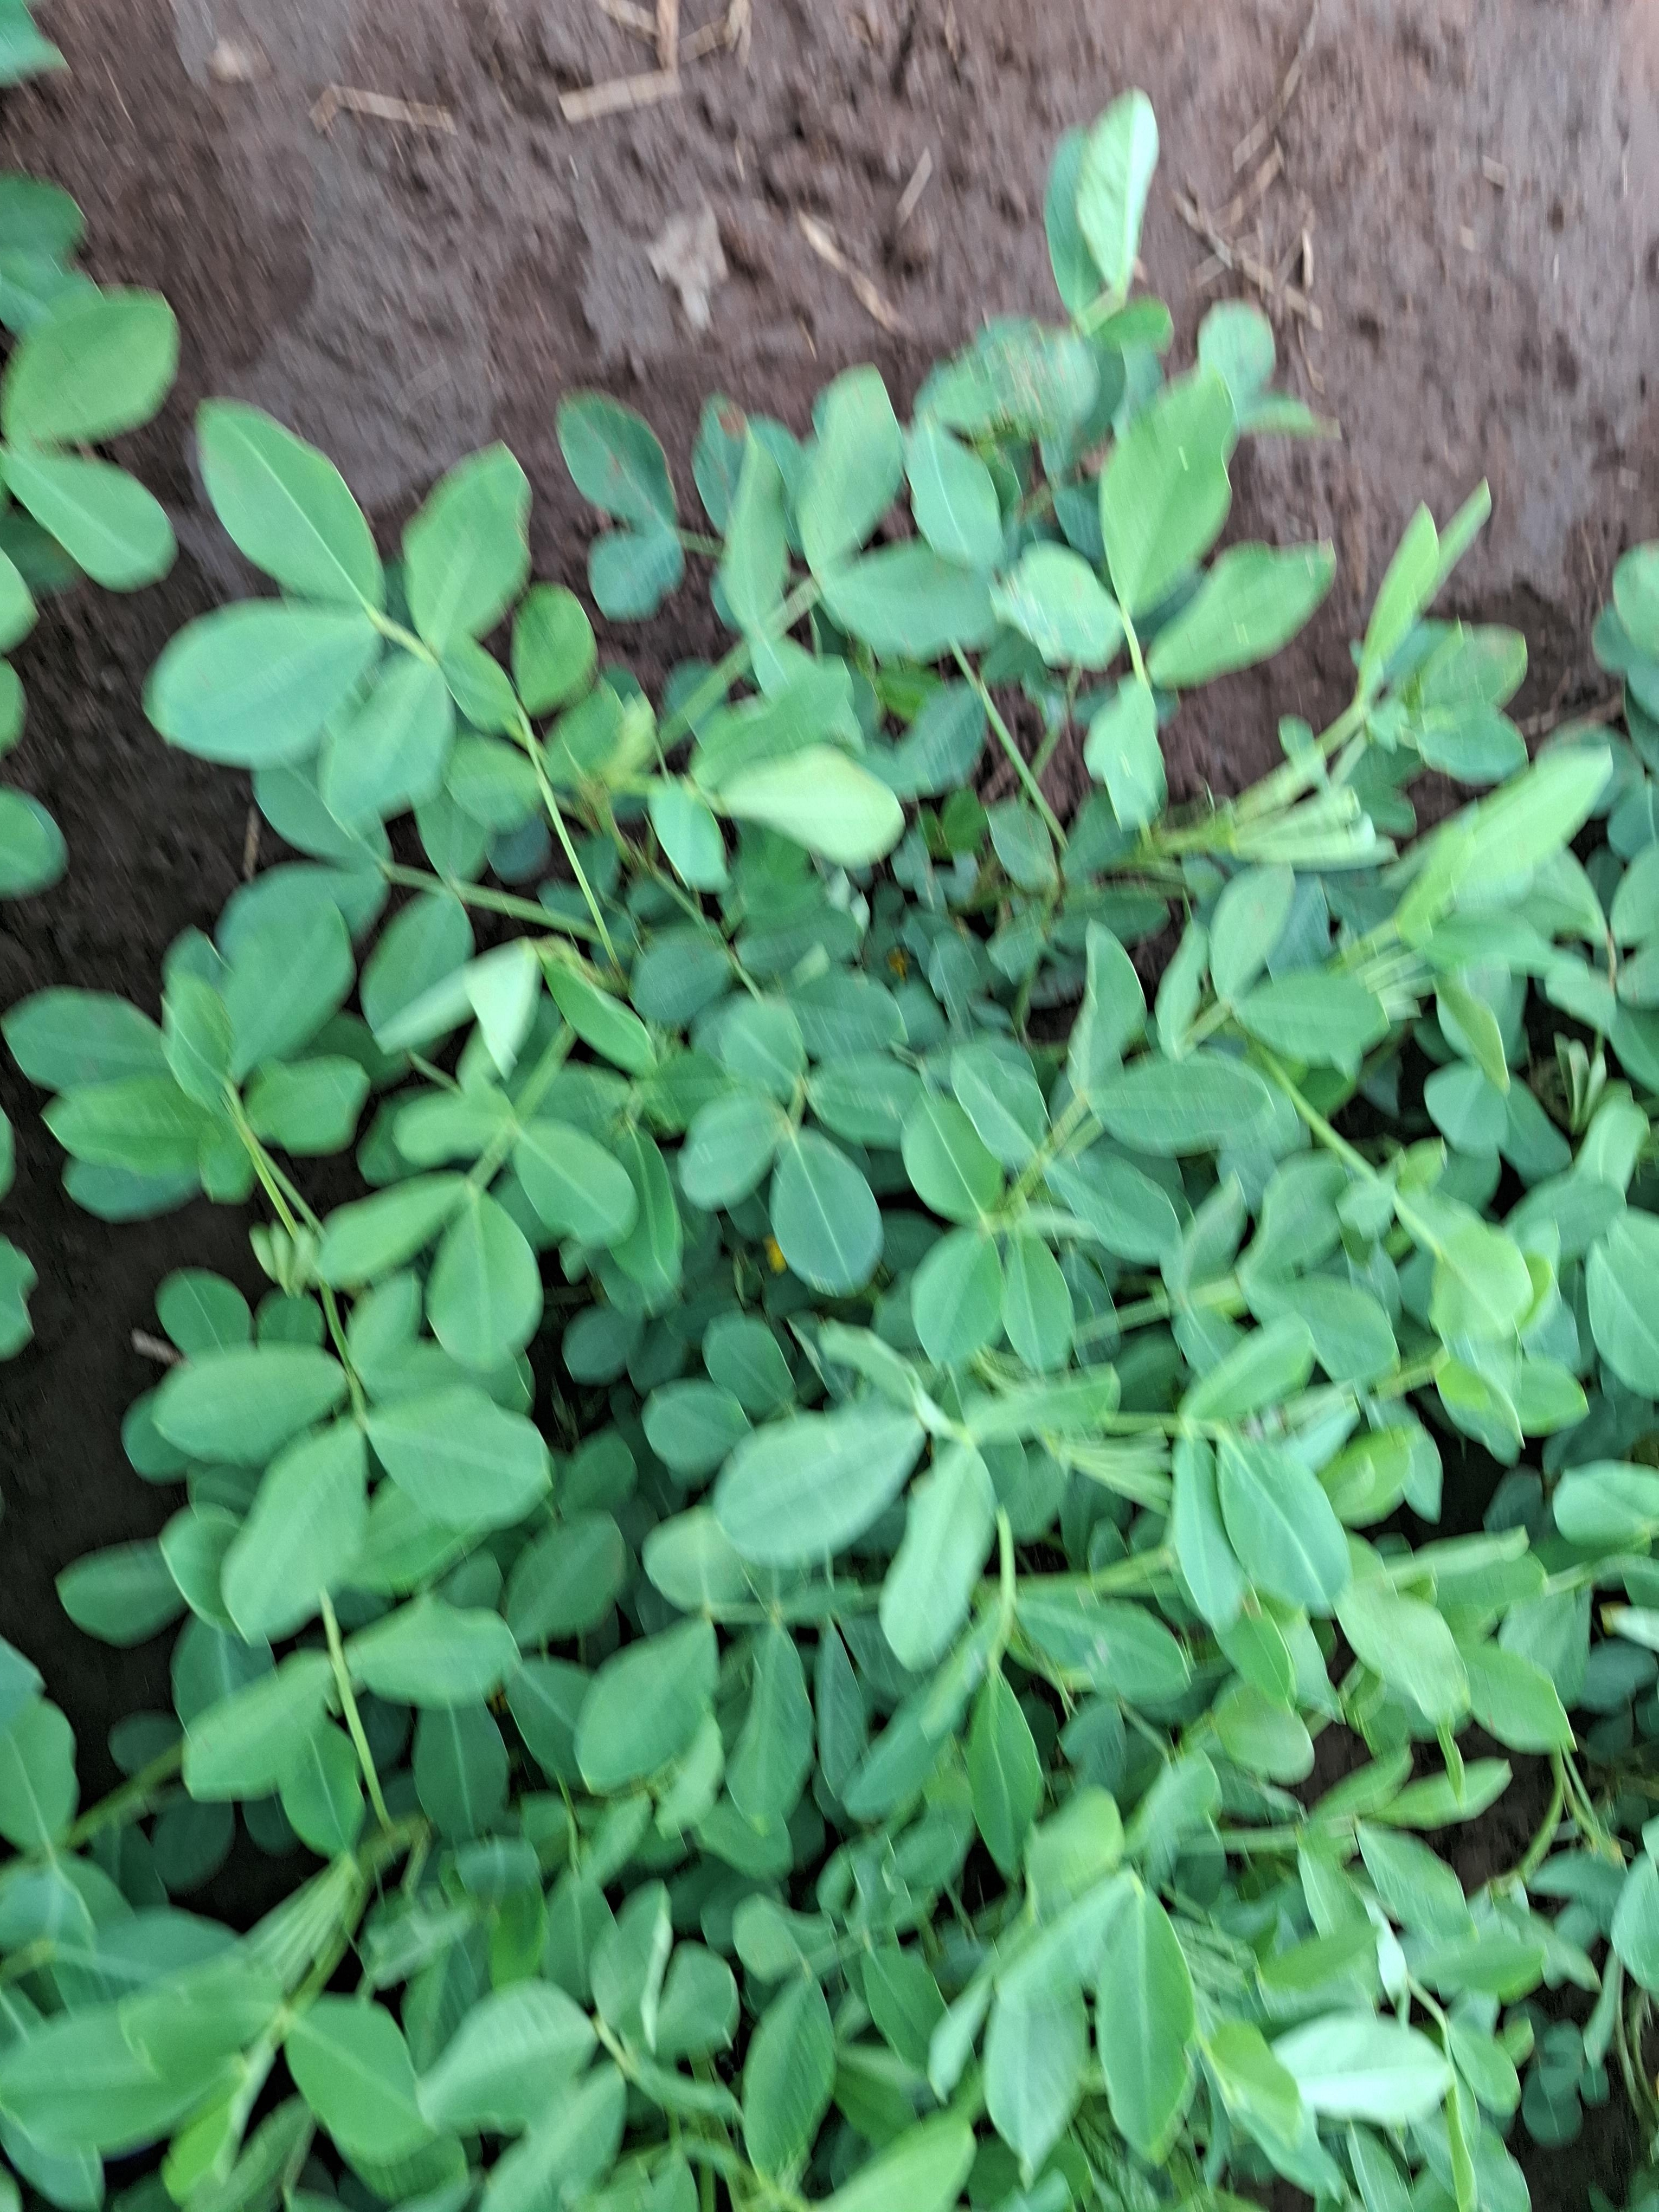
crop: groundnut
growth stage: flowering
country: Kenya
